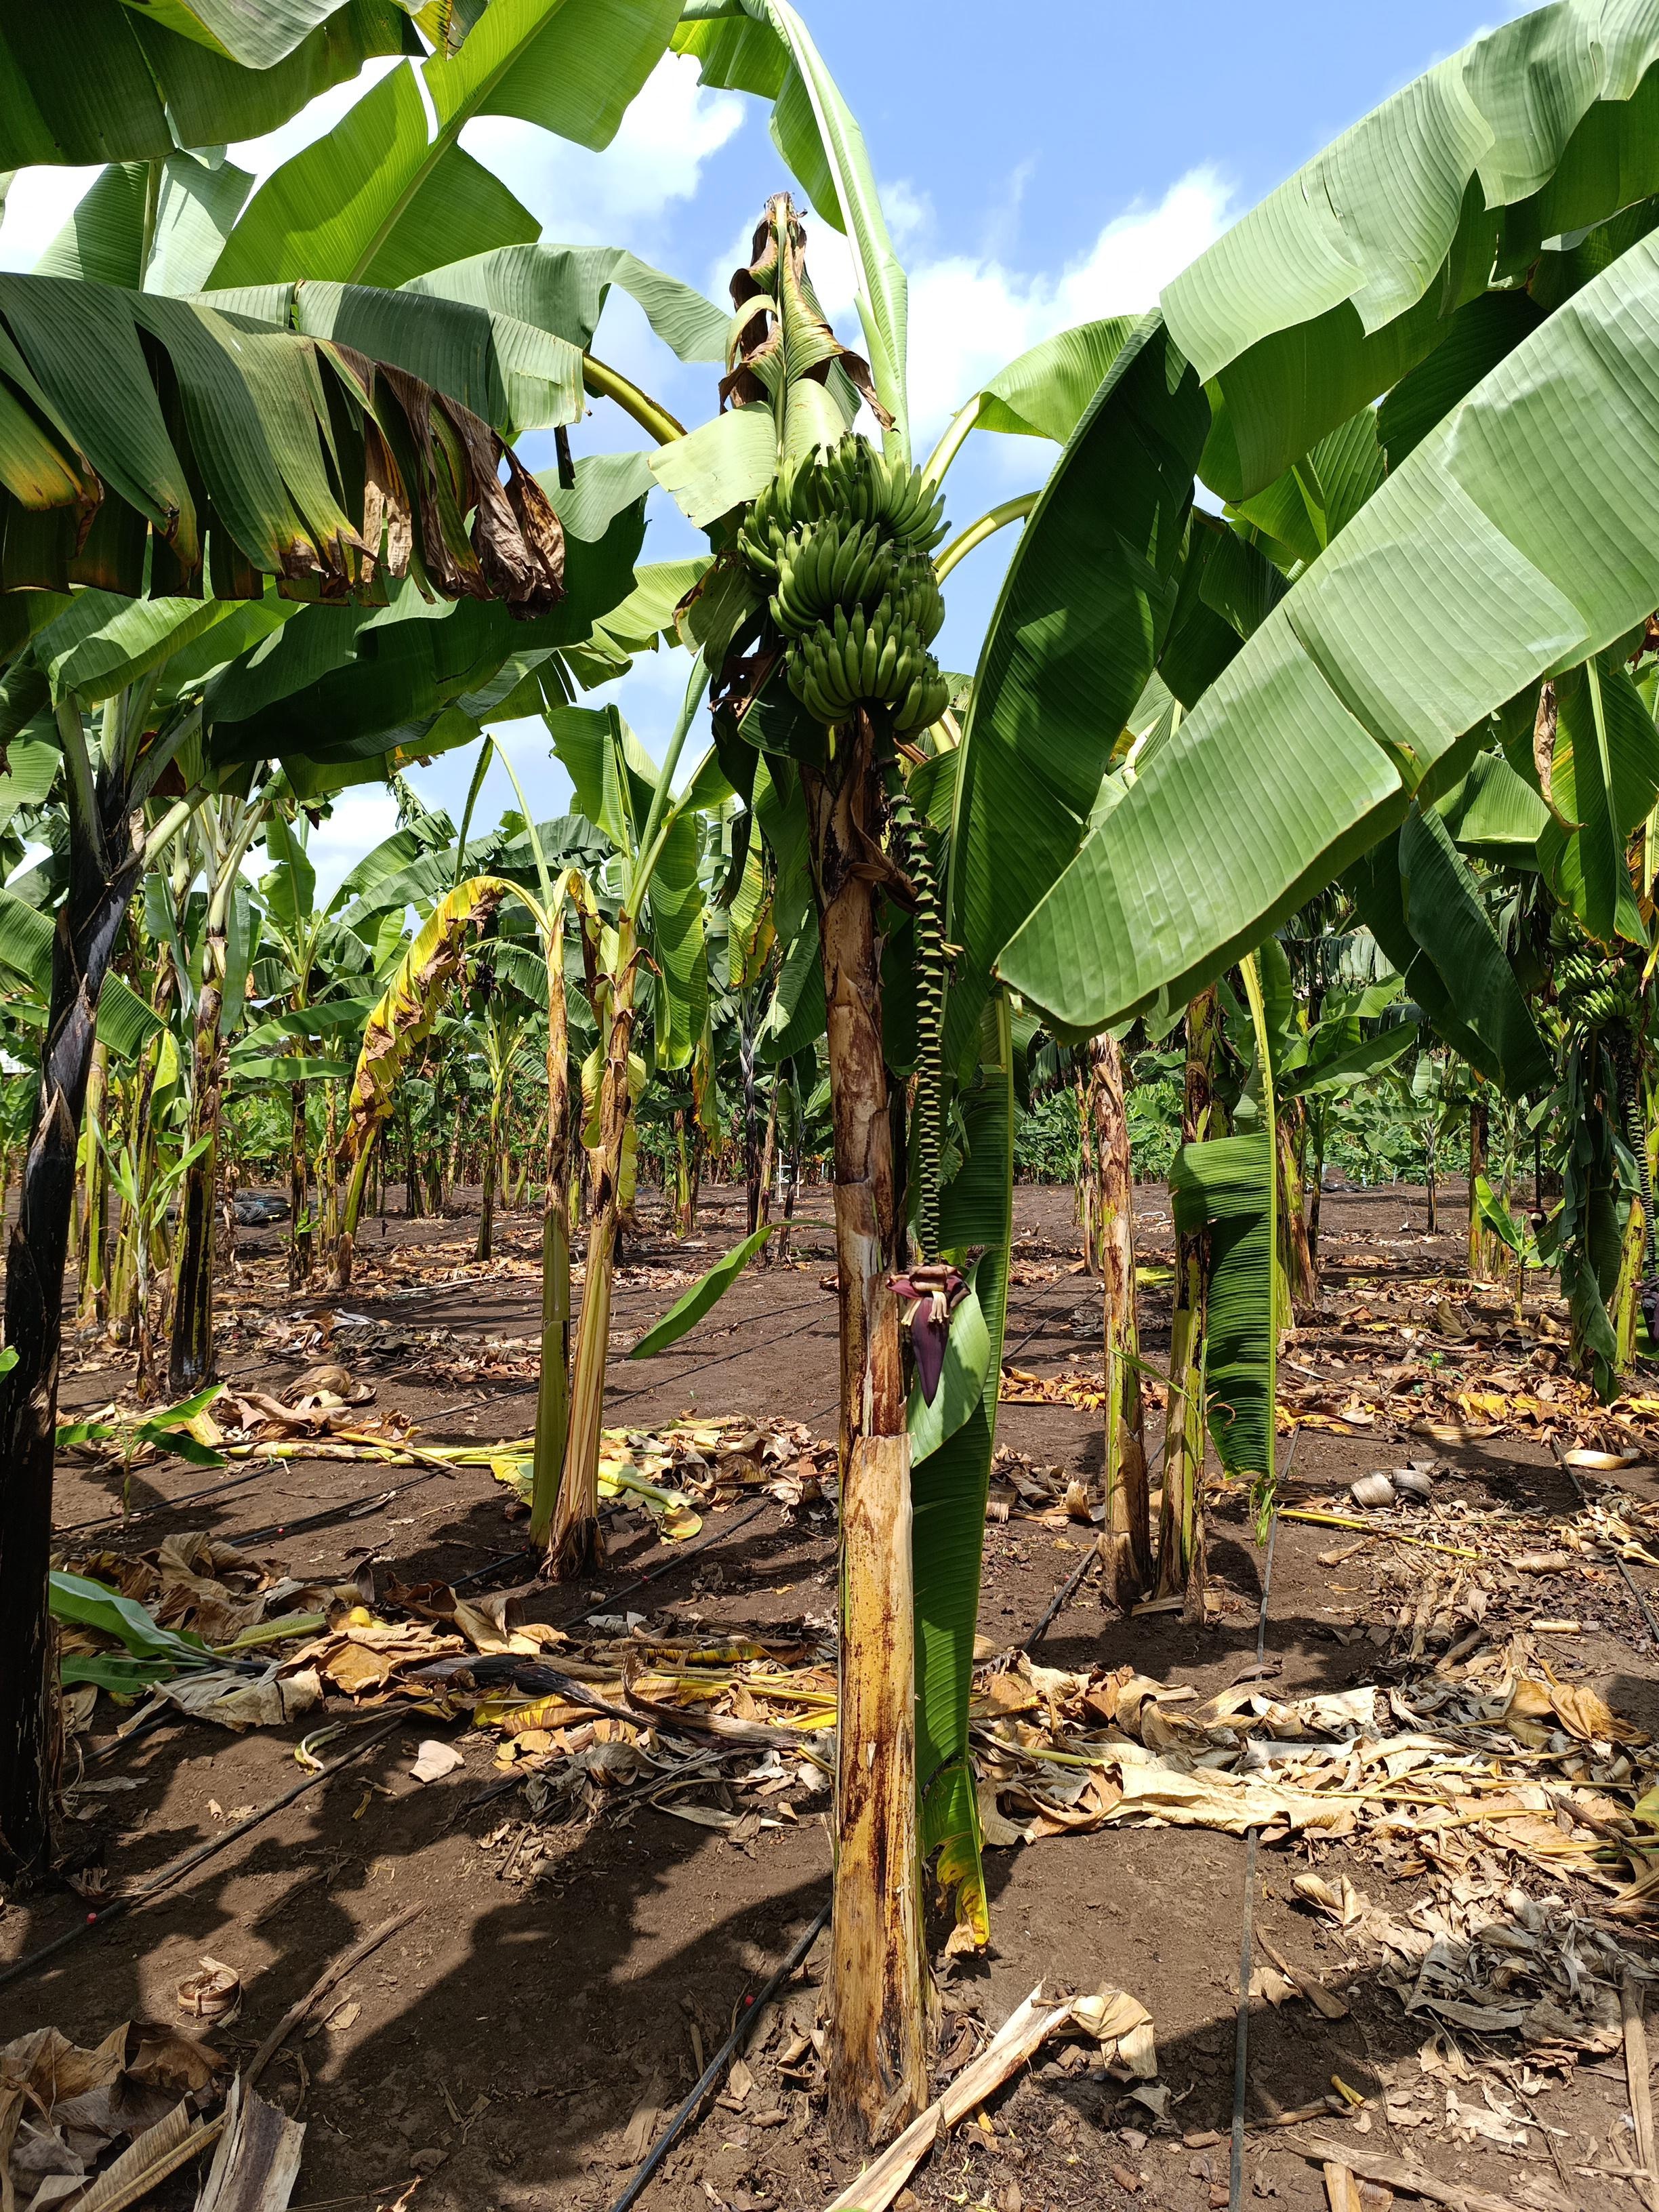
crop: banana
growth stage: development fruit
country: Tanzania
